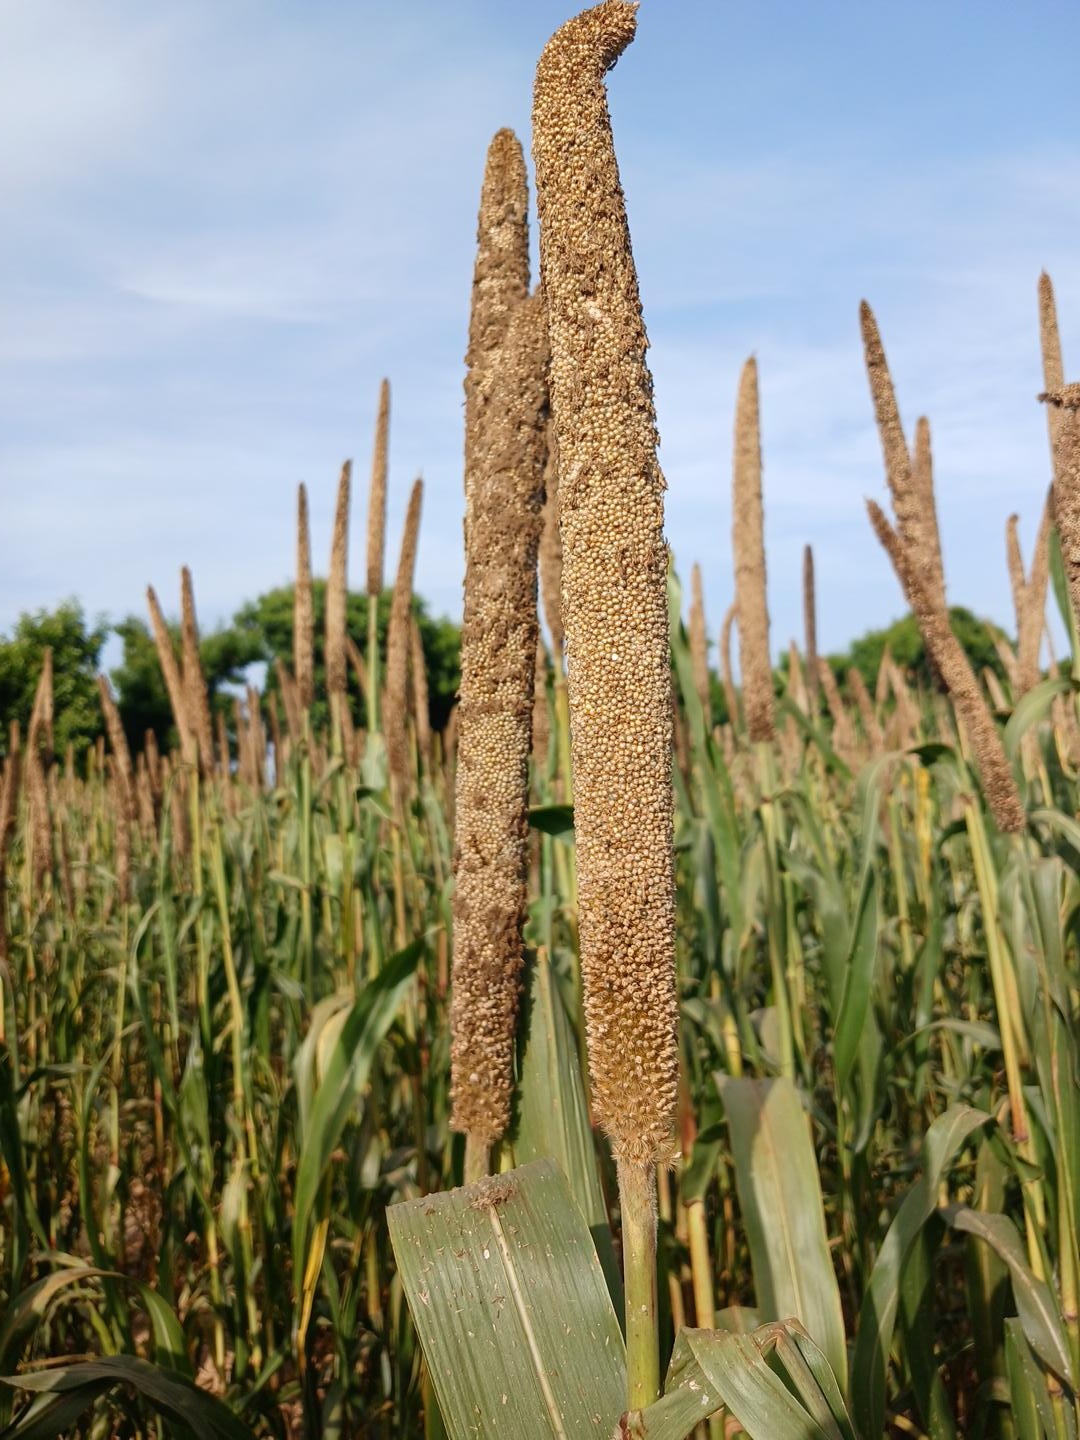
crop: pearl millet
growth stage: maturity
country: Senegal
